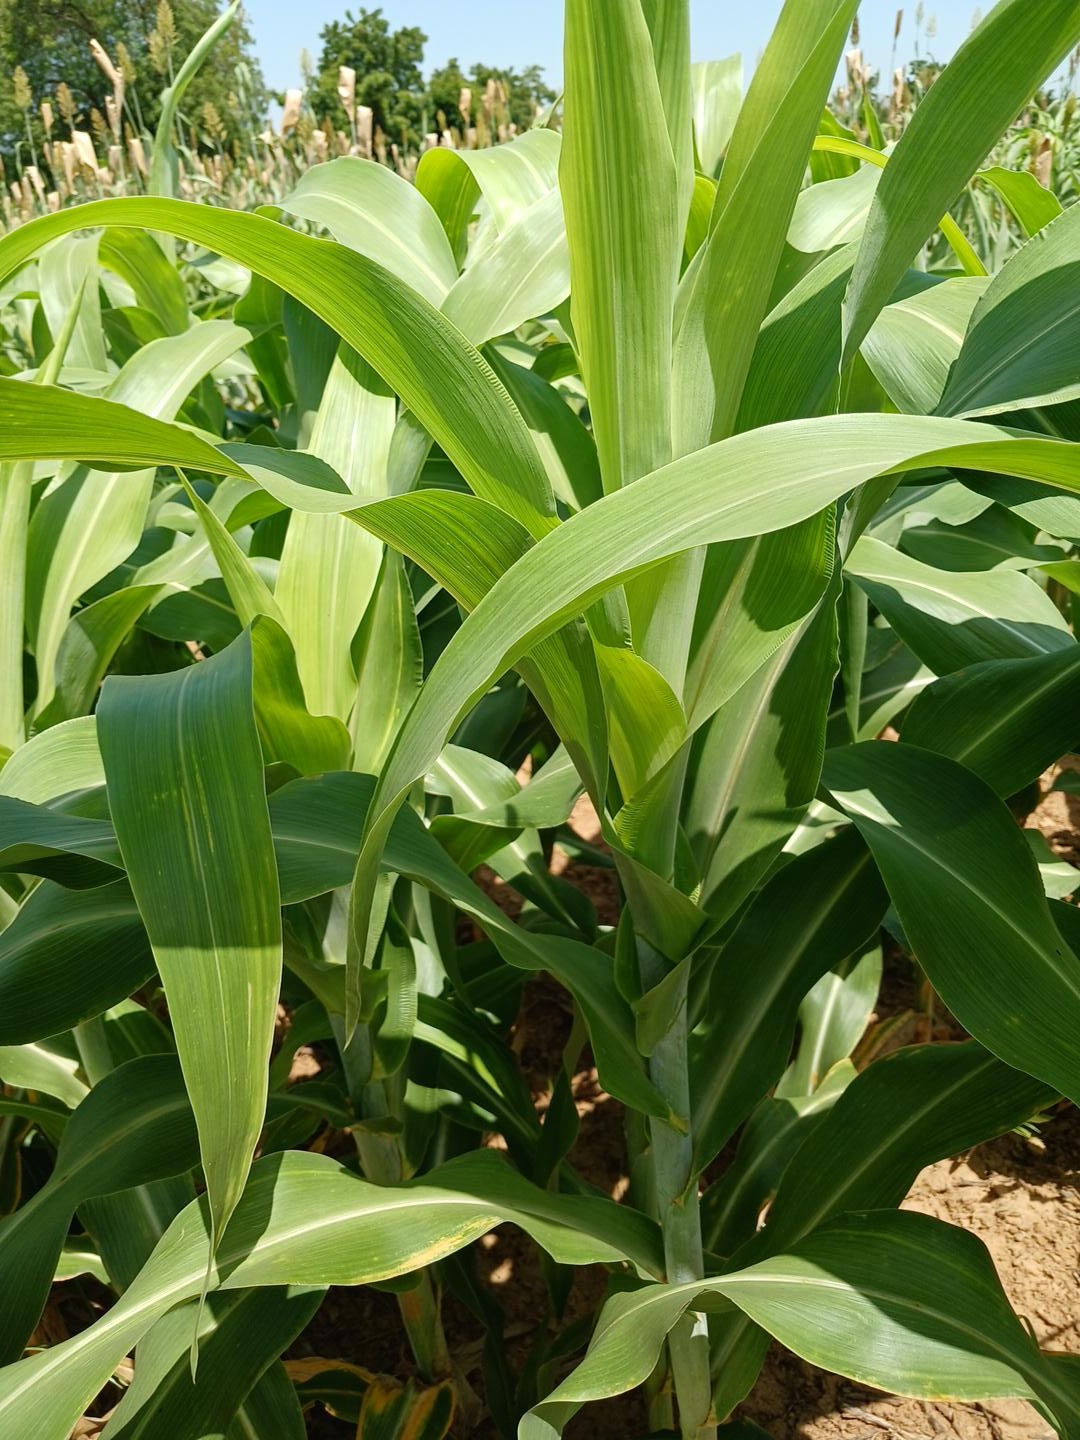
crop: sorghum
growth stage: vegetative
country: Senegal
